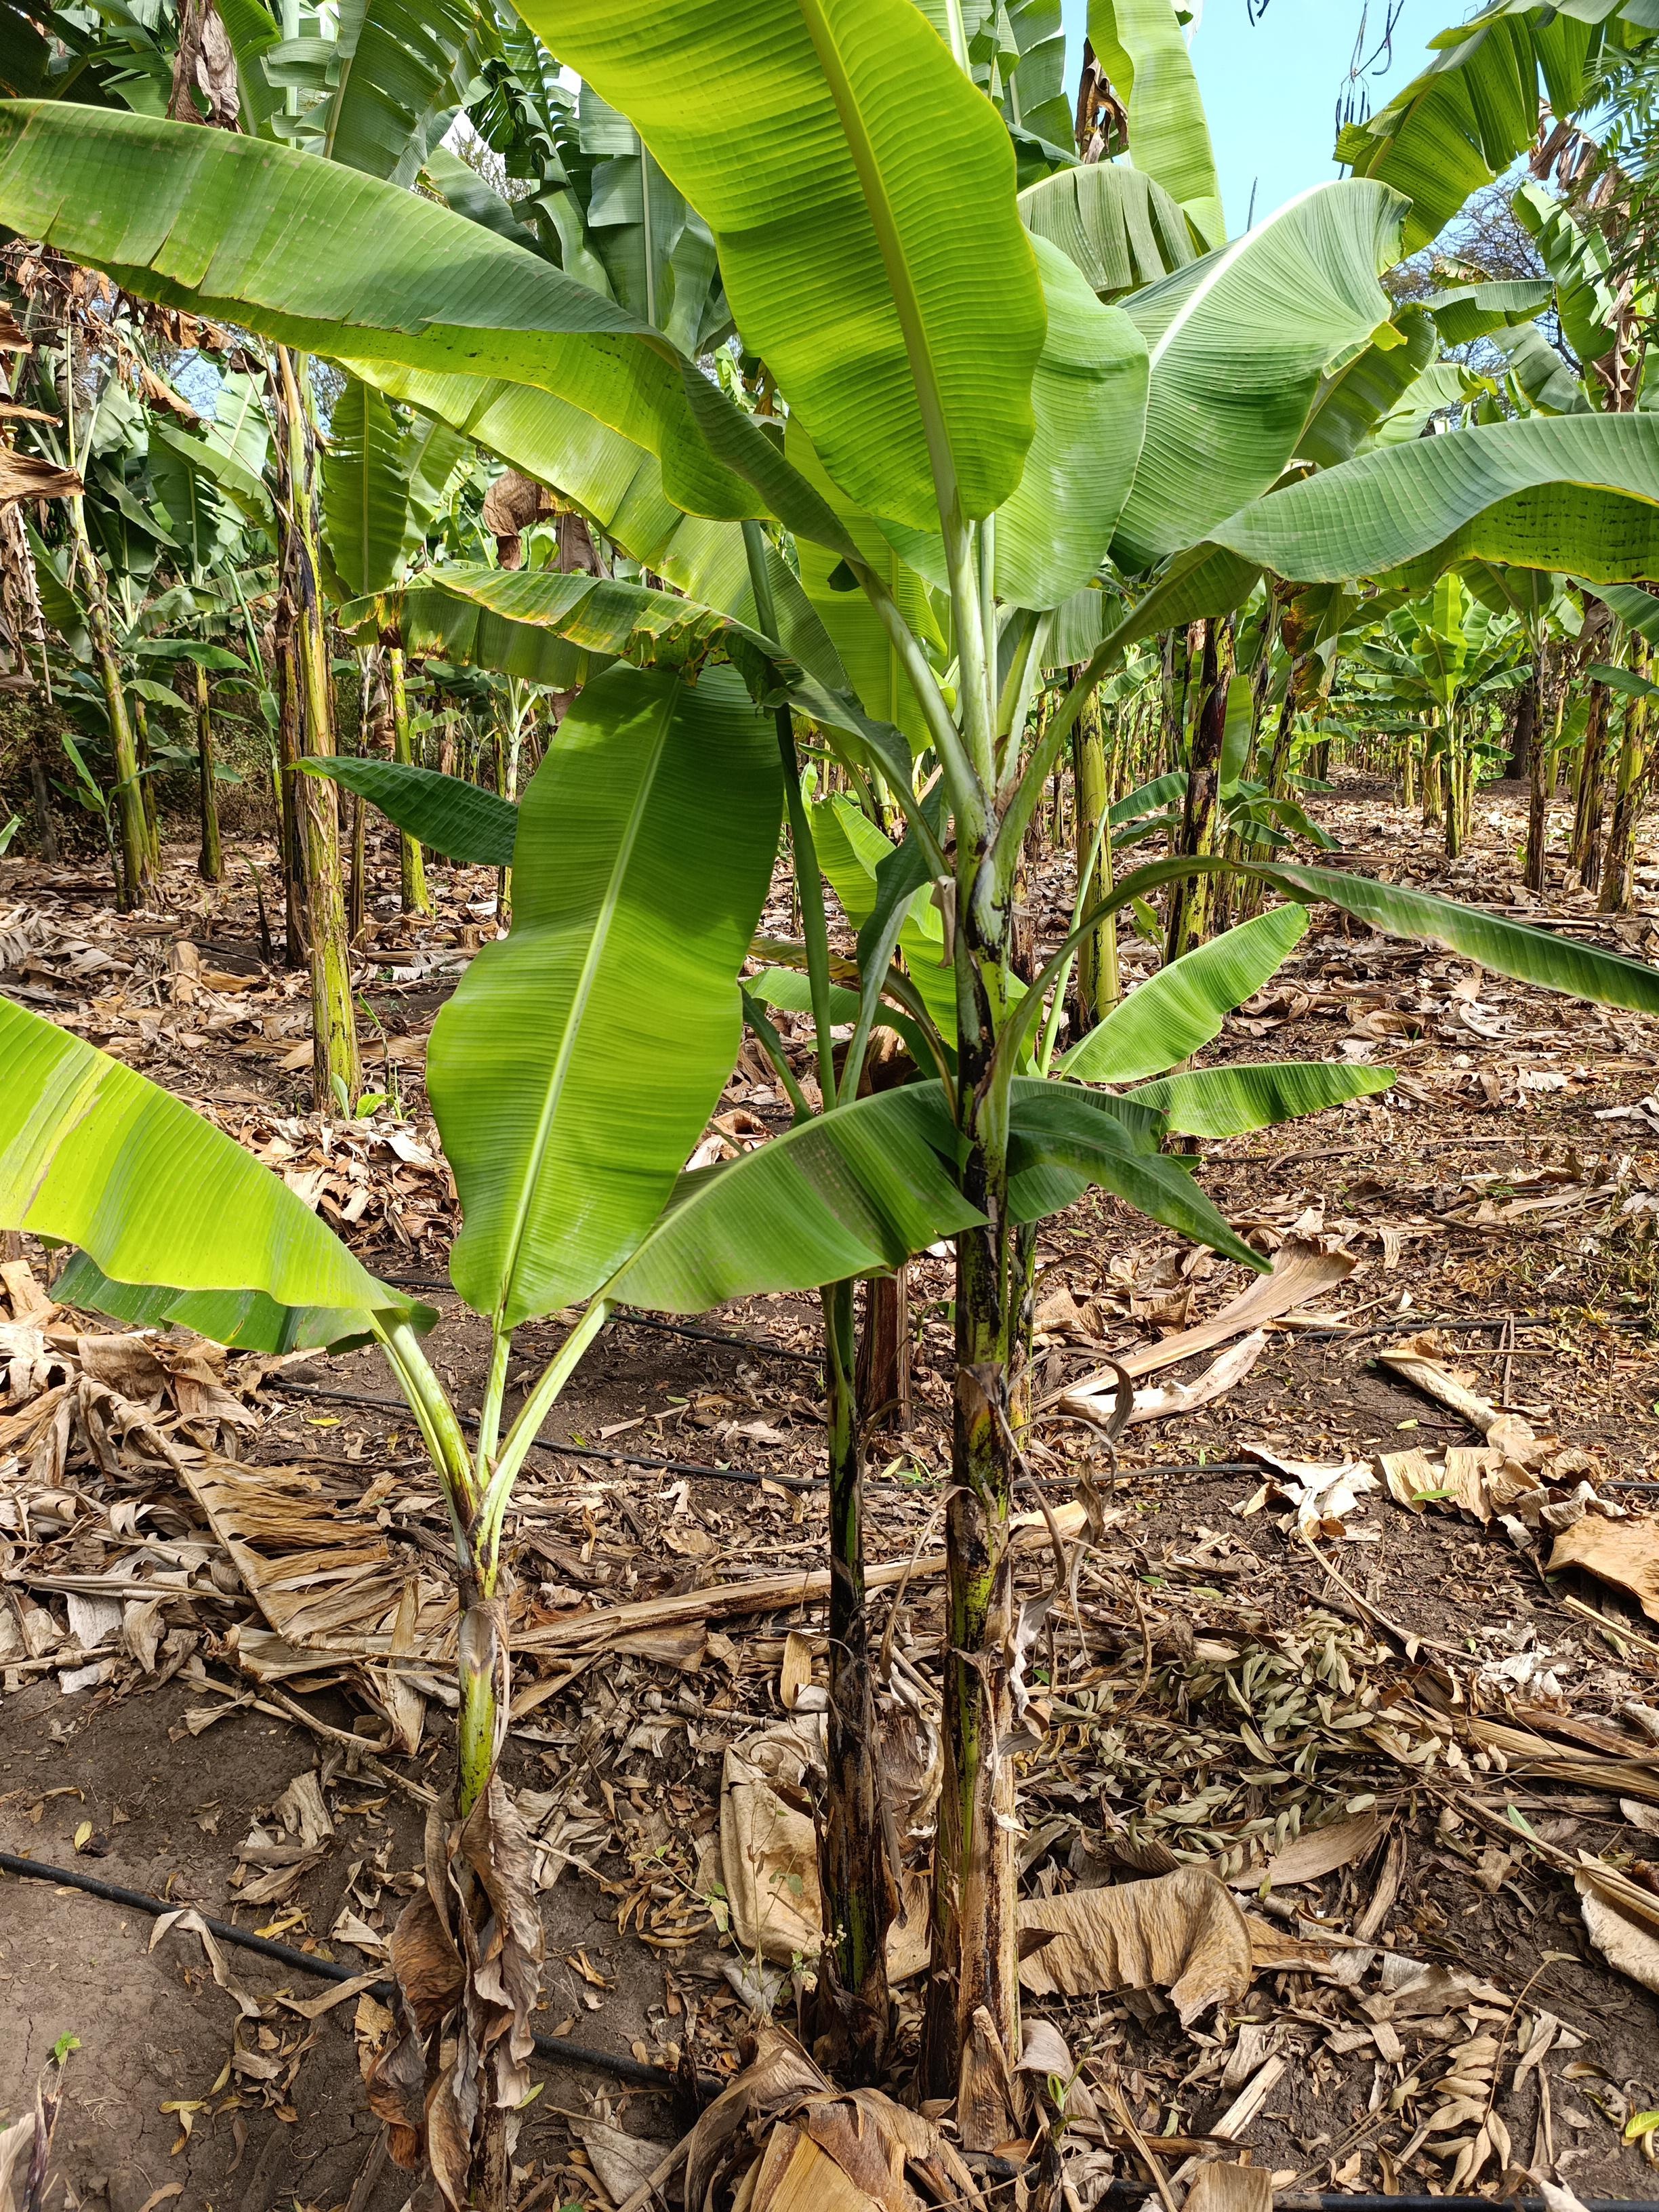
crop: banana
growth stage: vegetative
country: Tanzania
